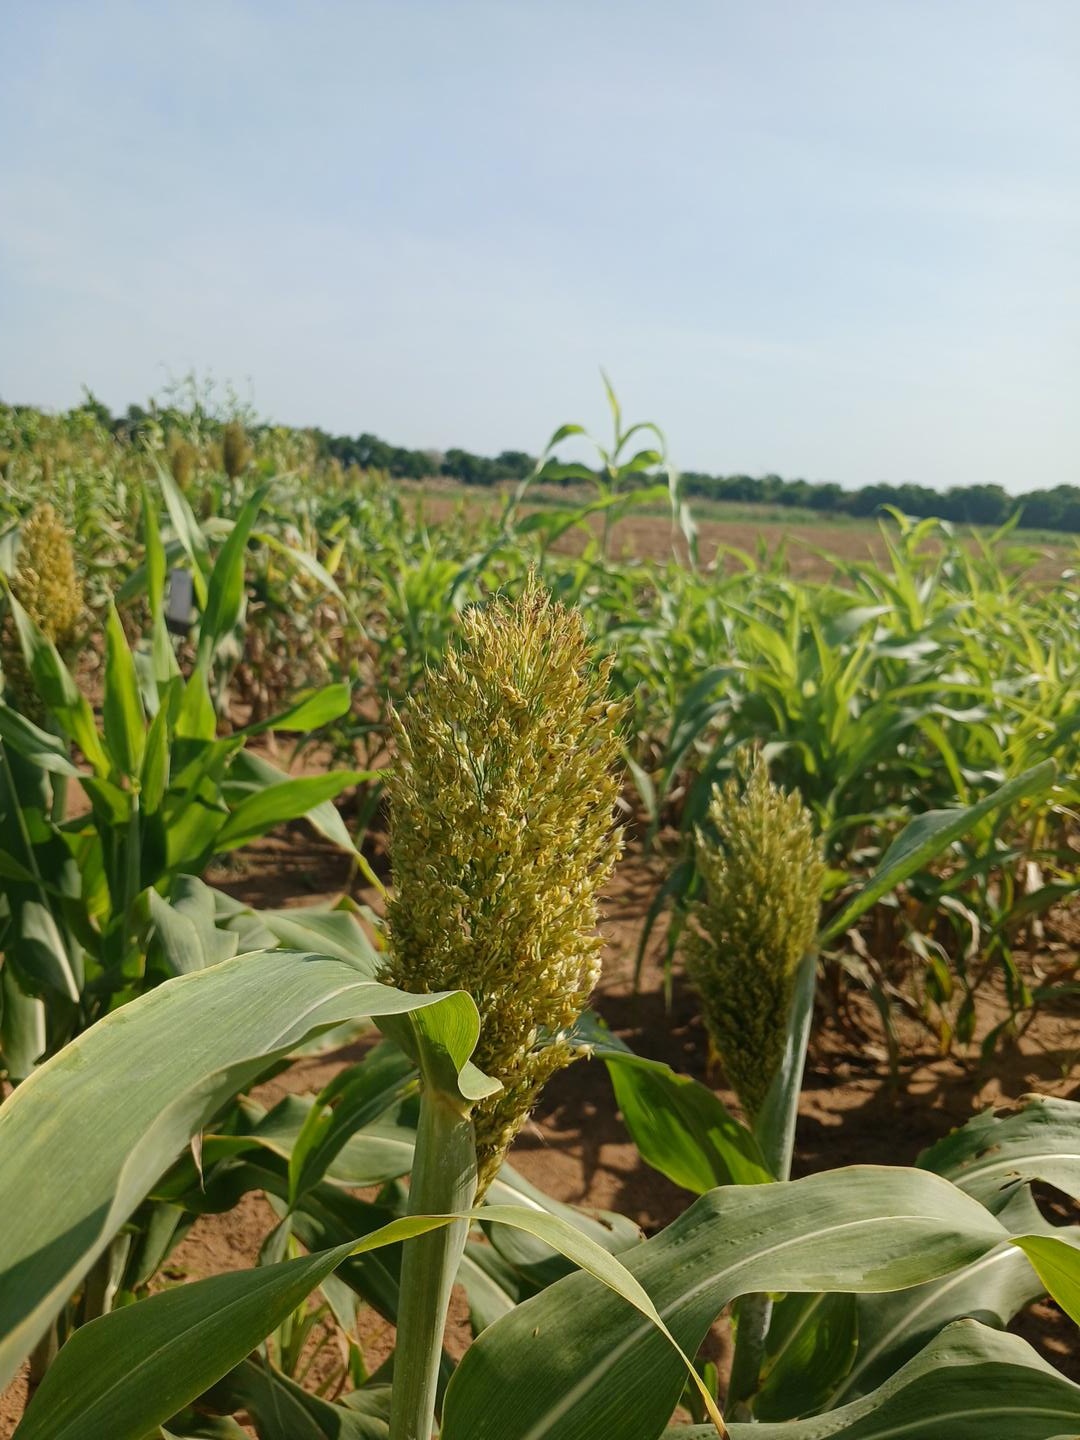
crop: sorghum
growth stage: filling grain
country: Senegal
